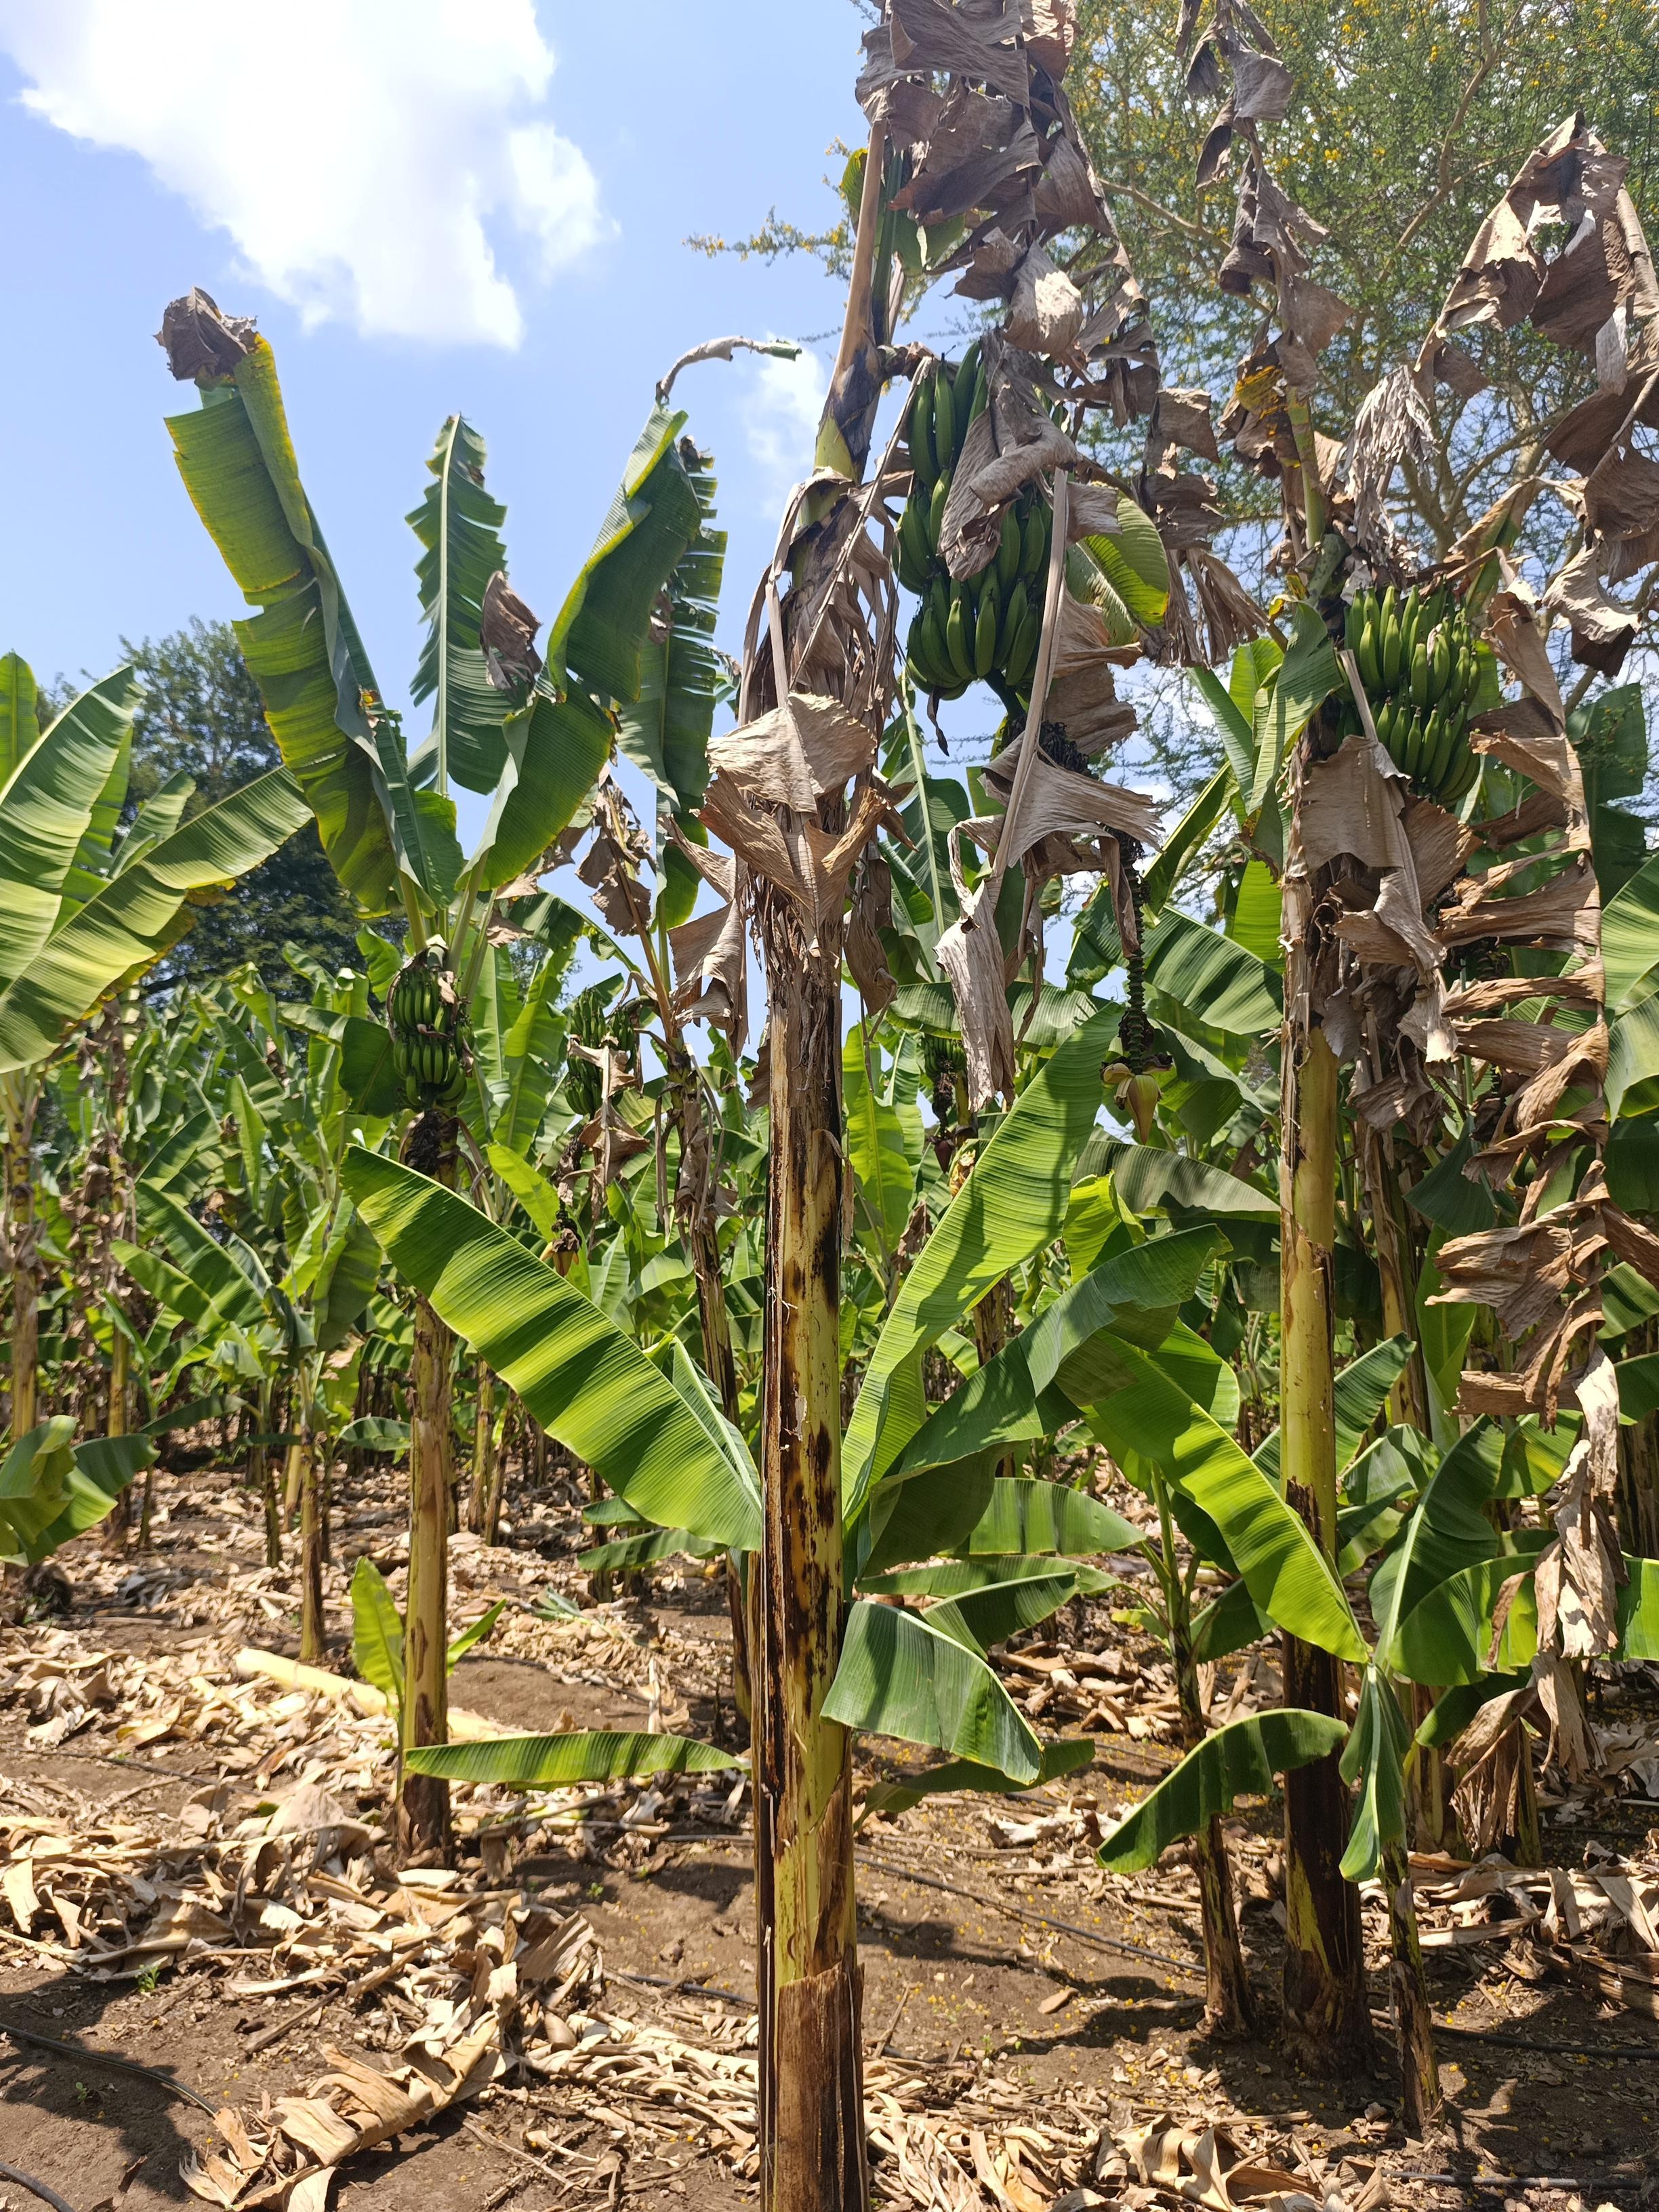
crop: banana
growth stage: development fruit
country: Tanzania
